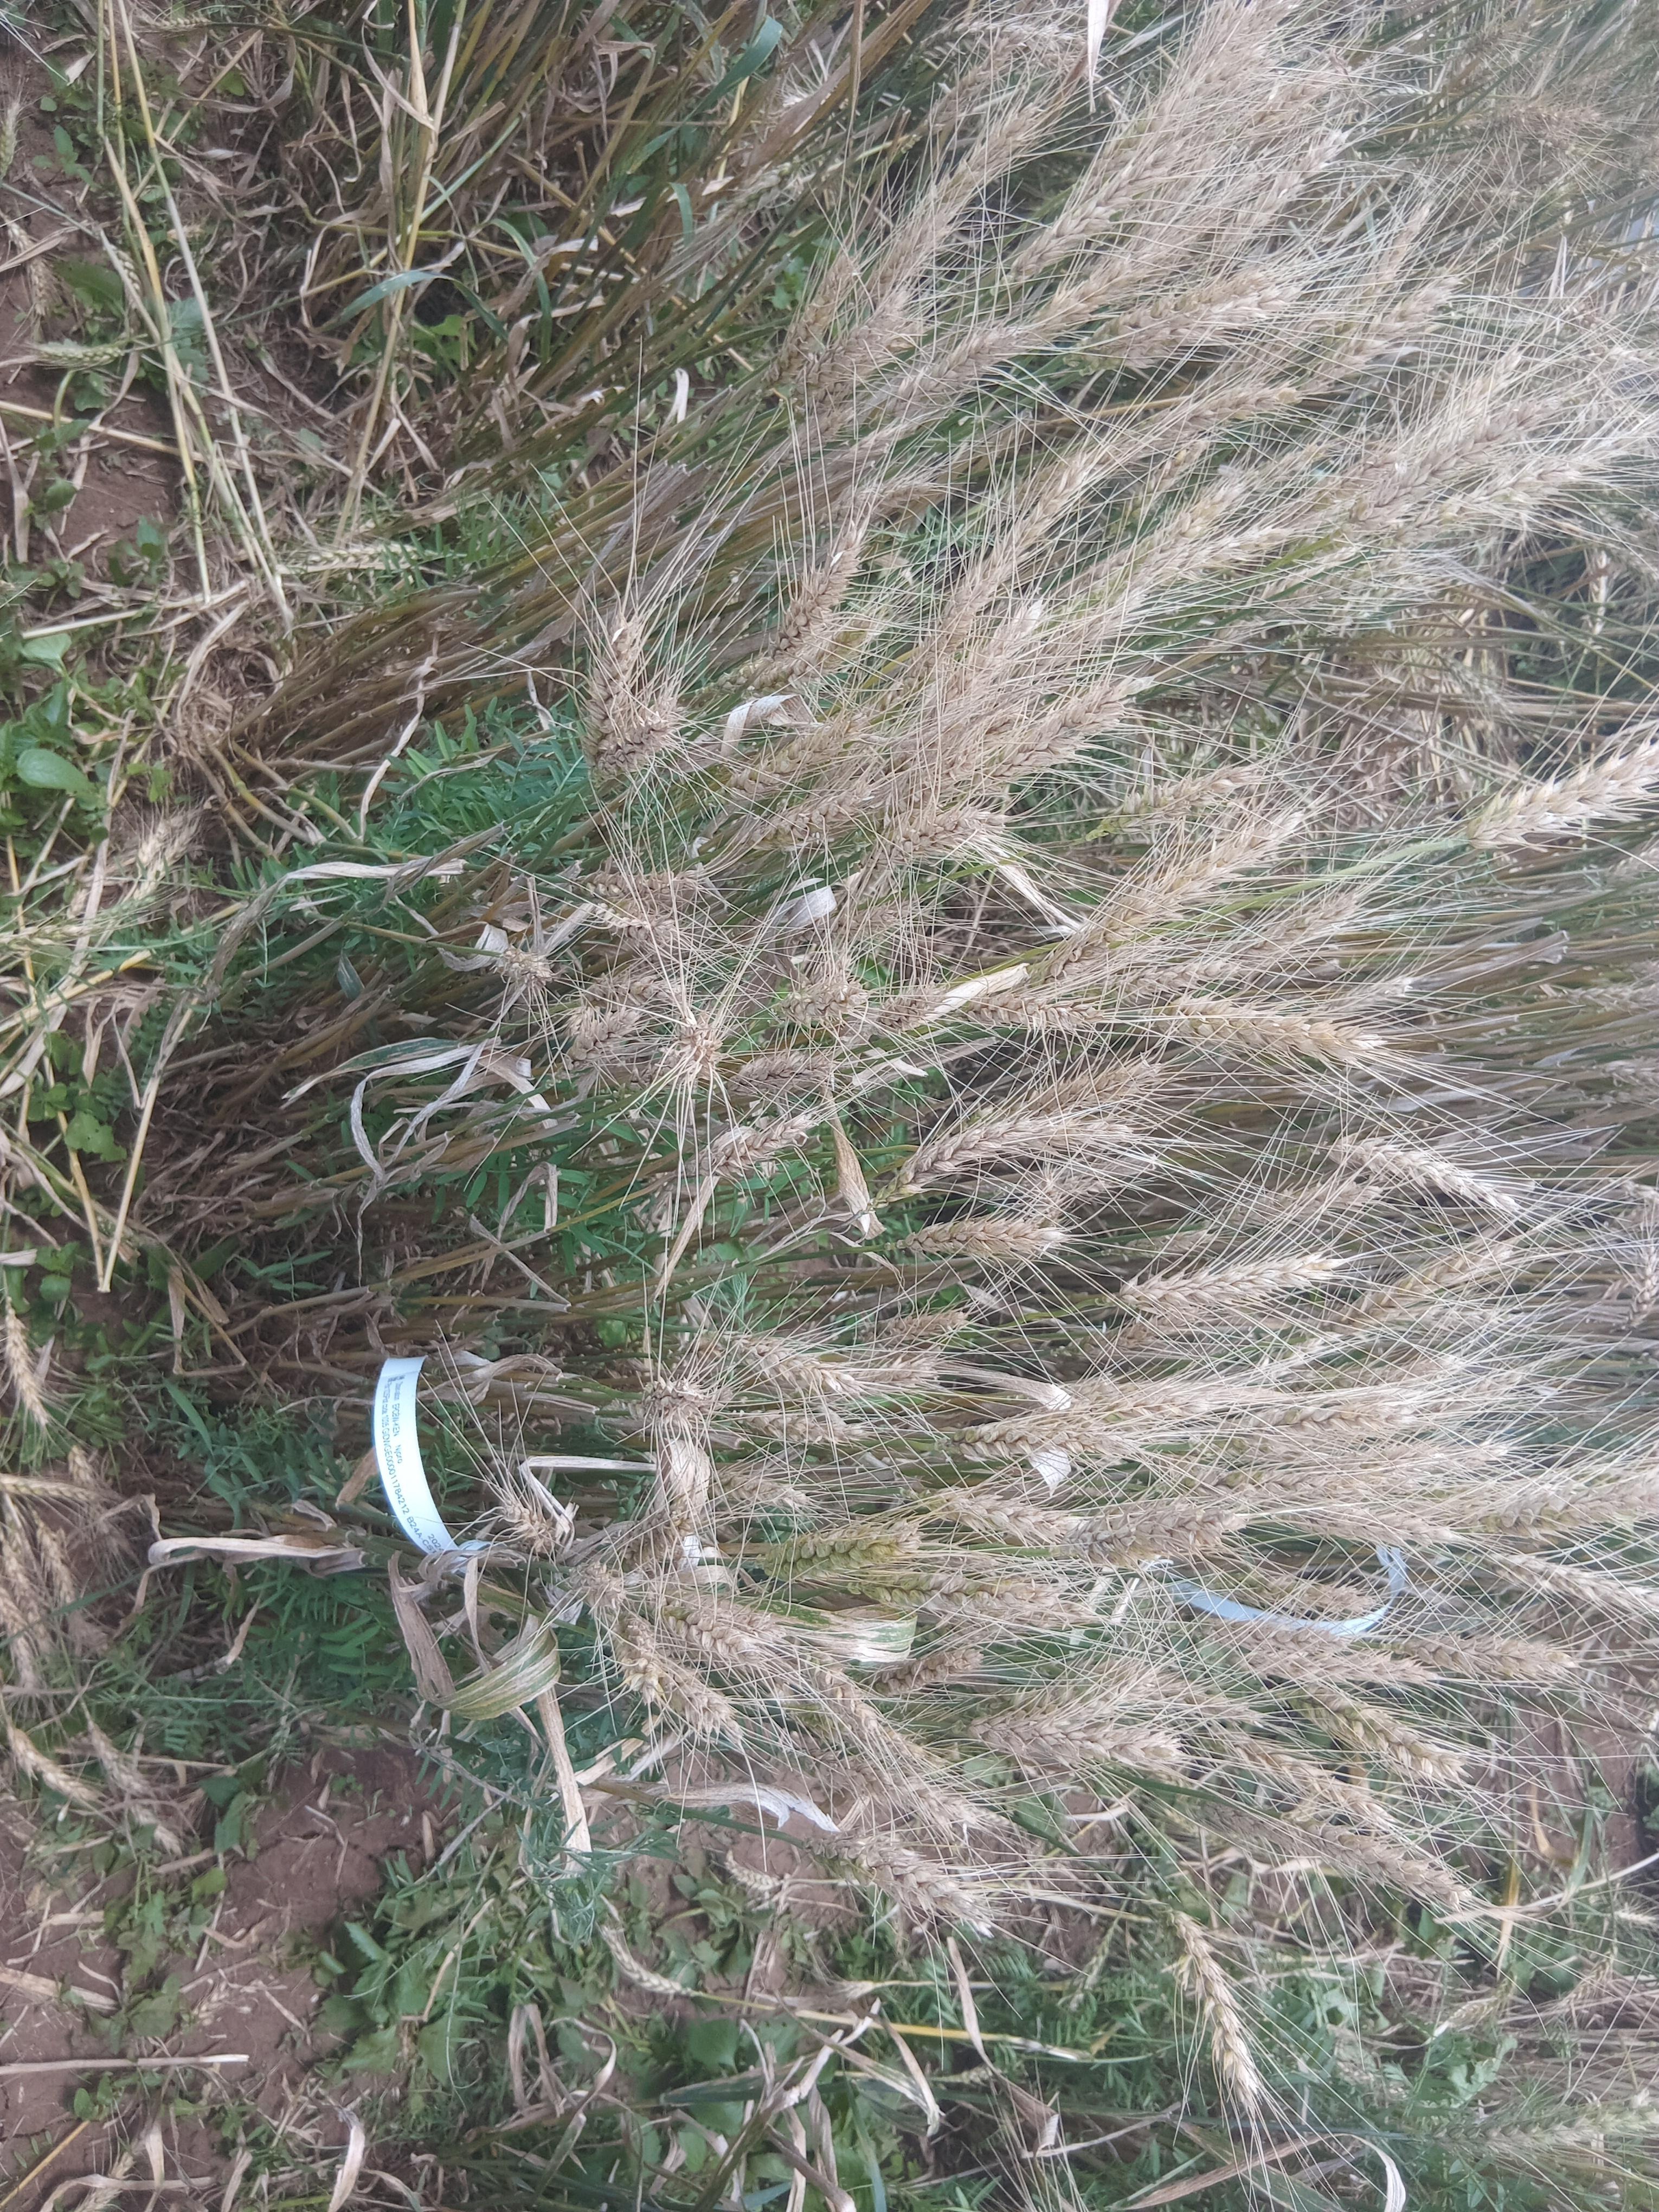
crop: wheat
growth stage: maturity
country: Kenya
